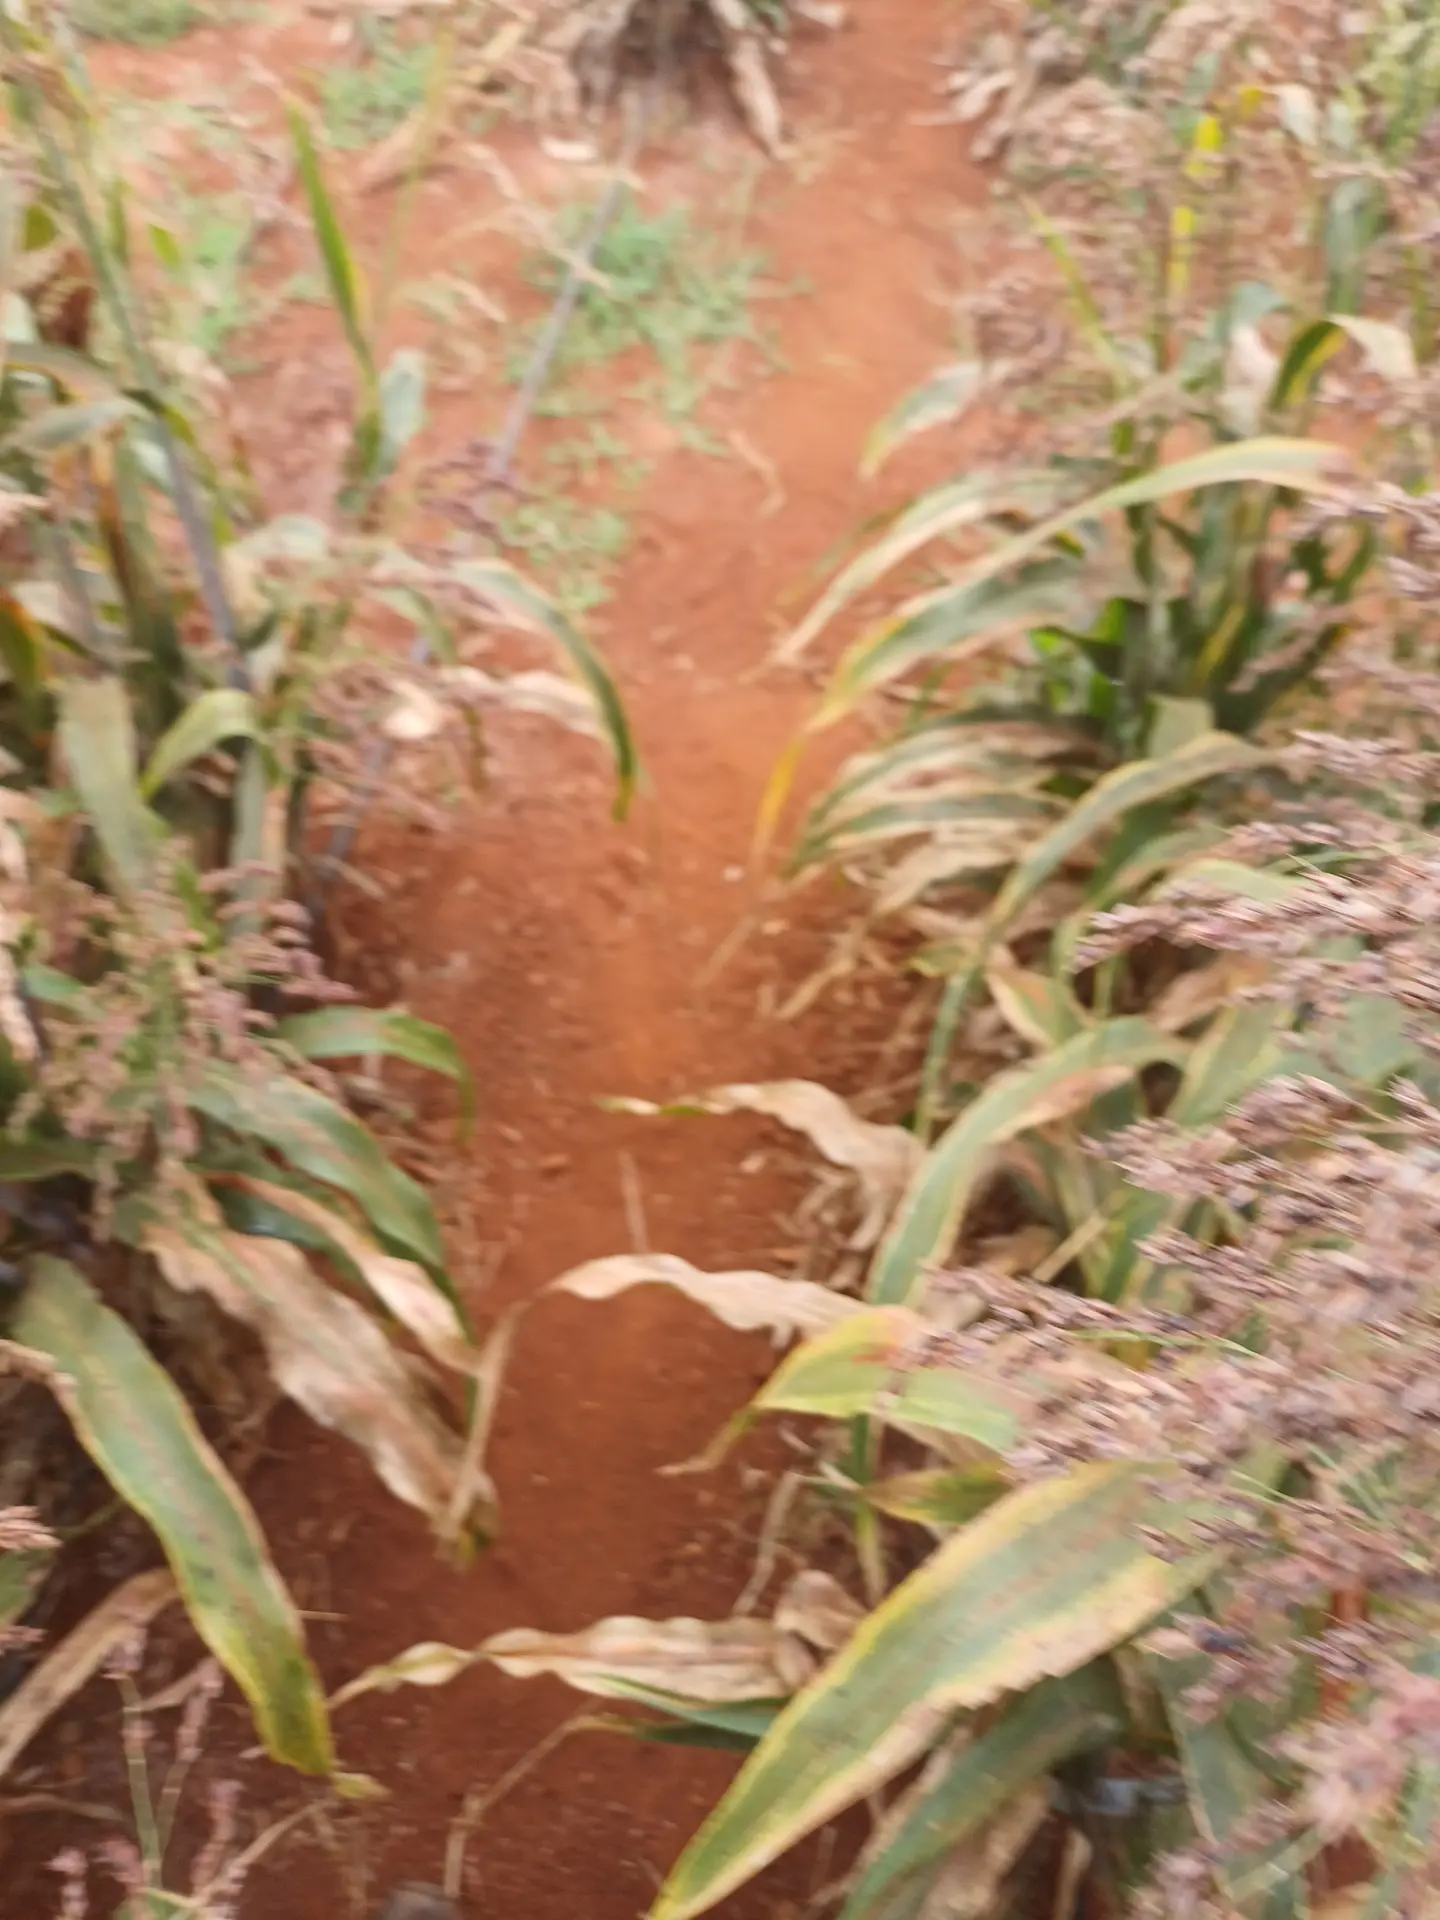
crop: sorghum
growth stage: maturity
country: Kenya
